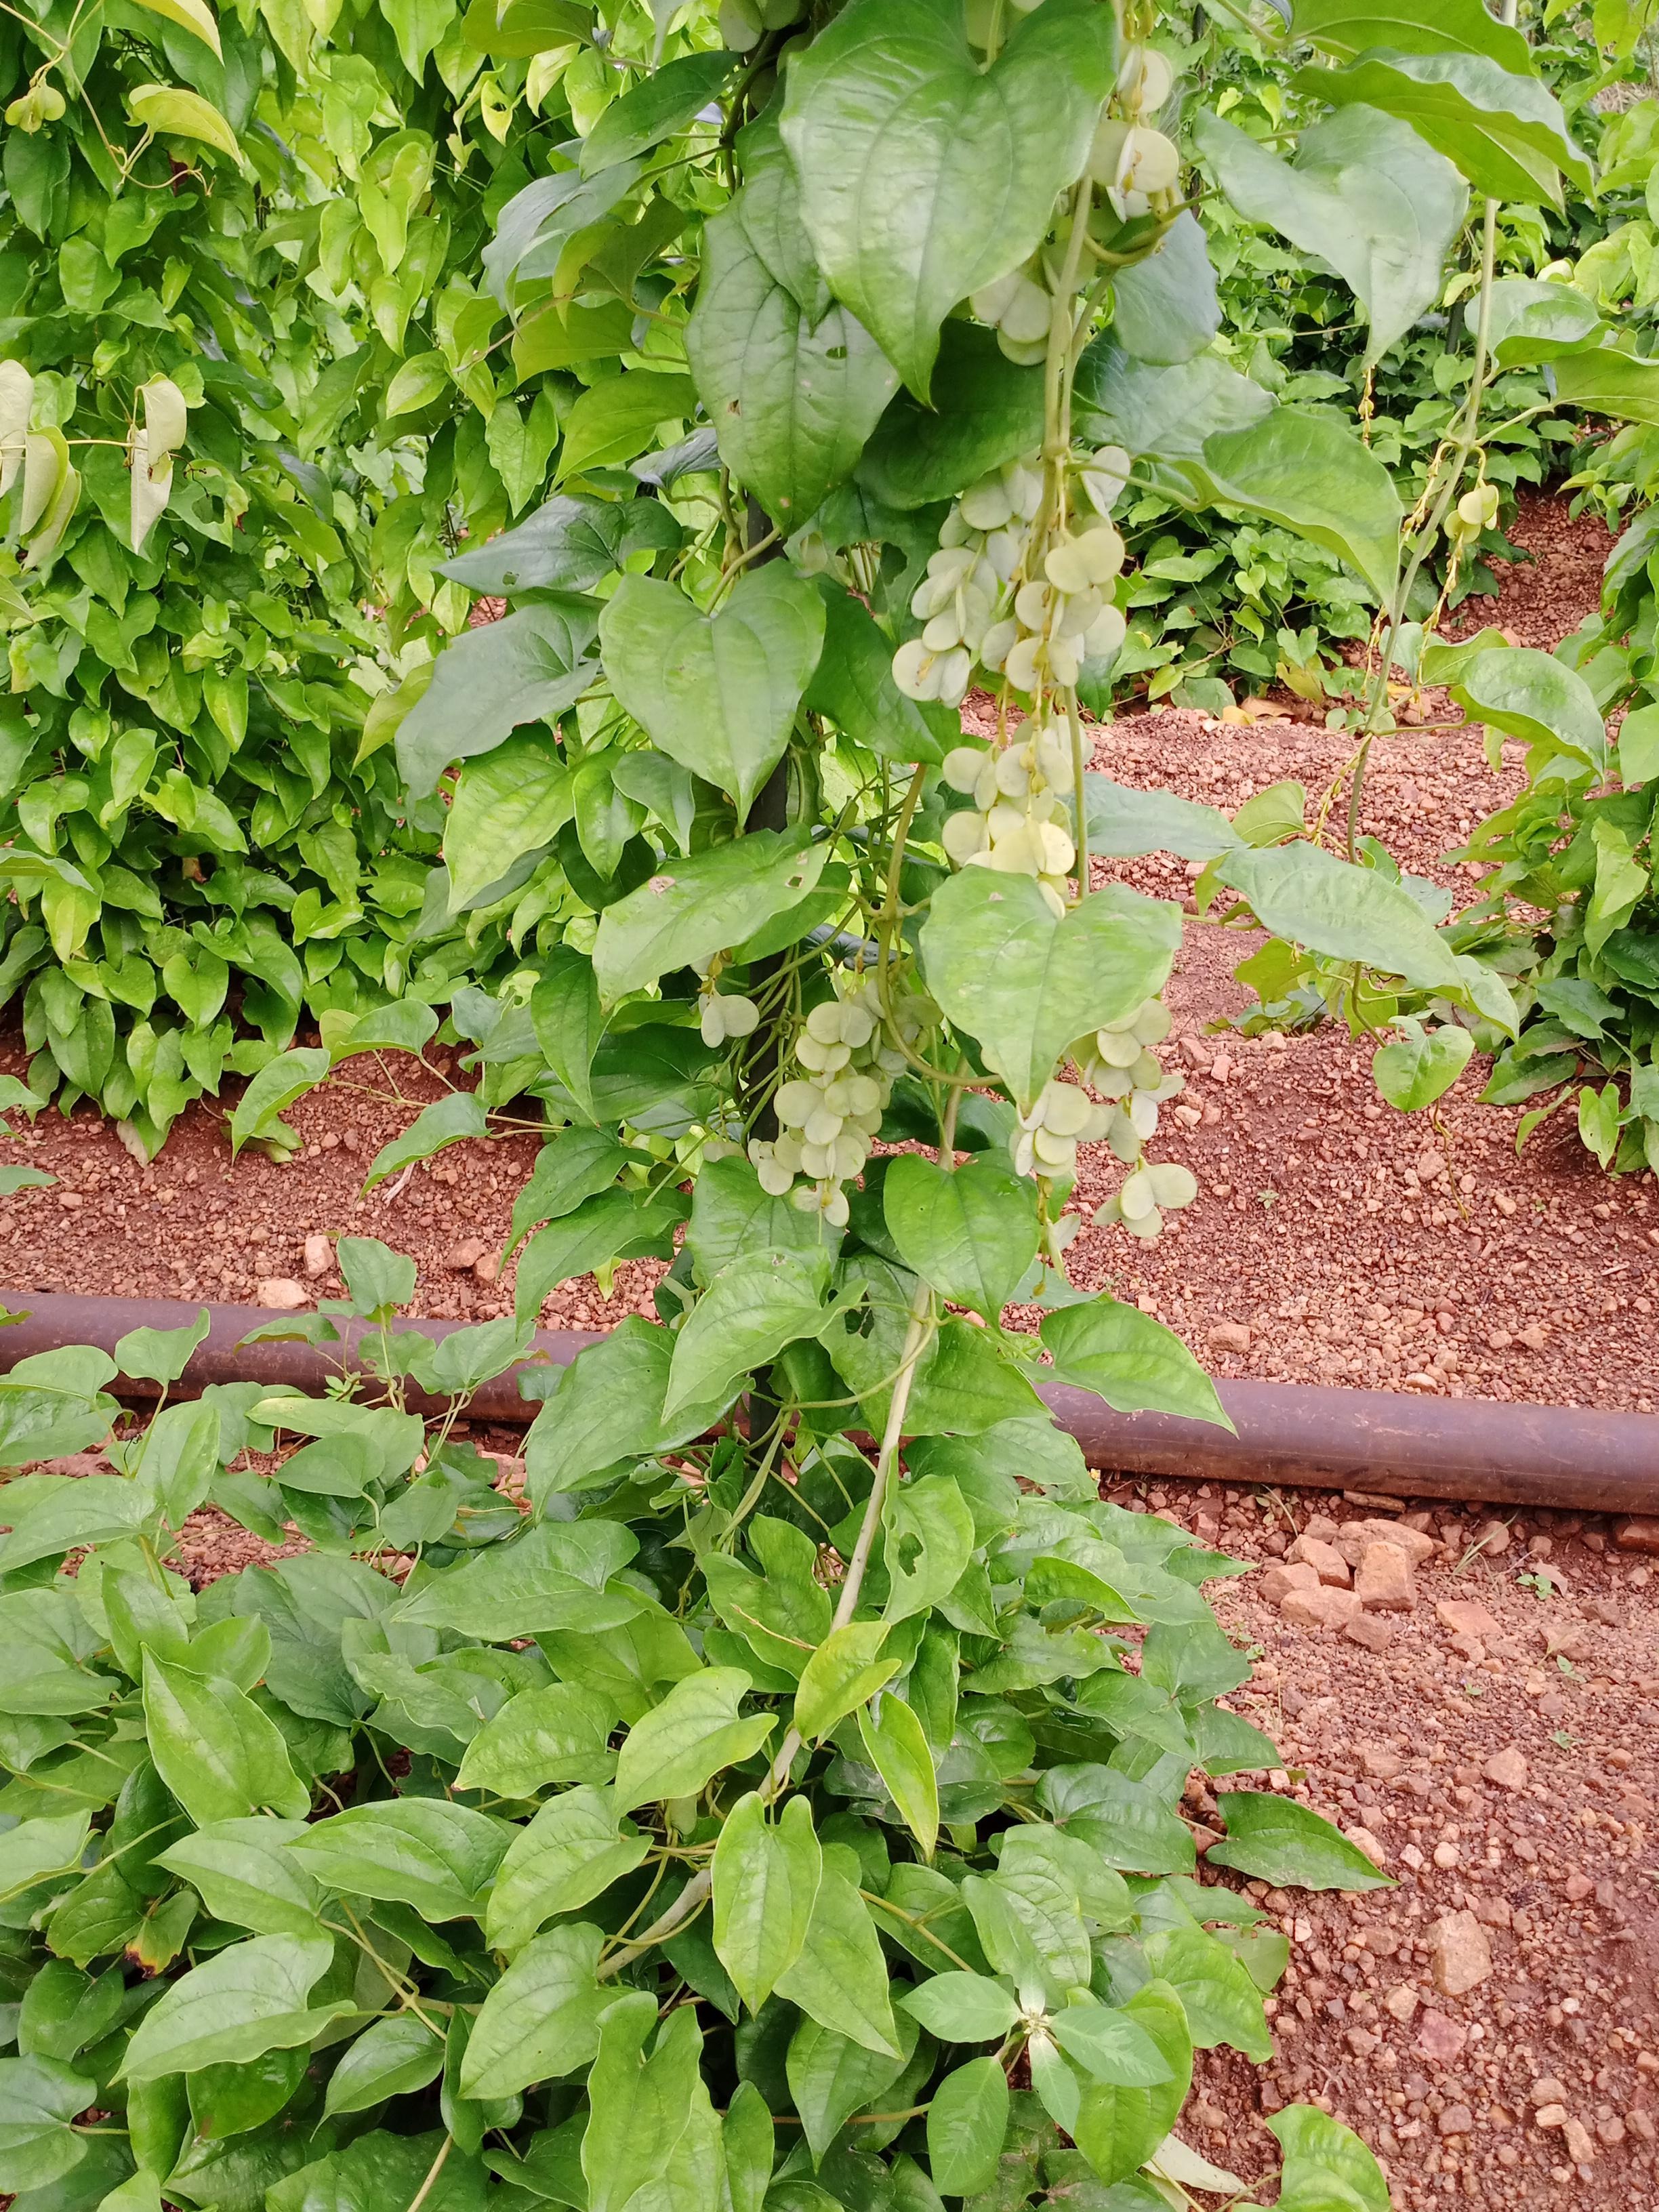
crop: yam
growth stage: vegetative
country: Nigeria
